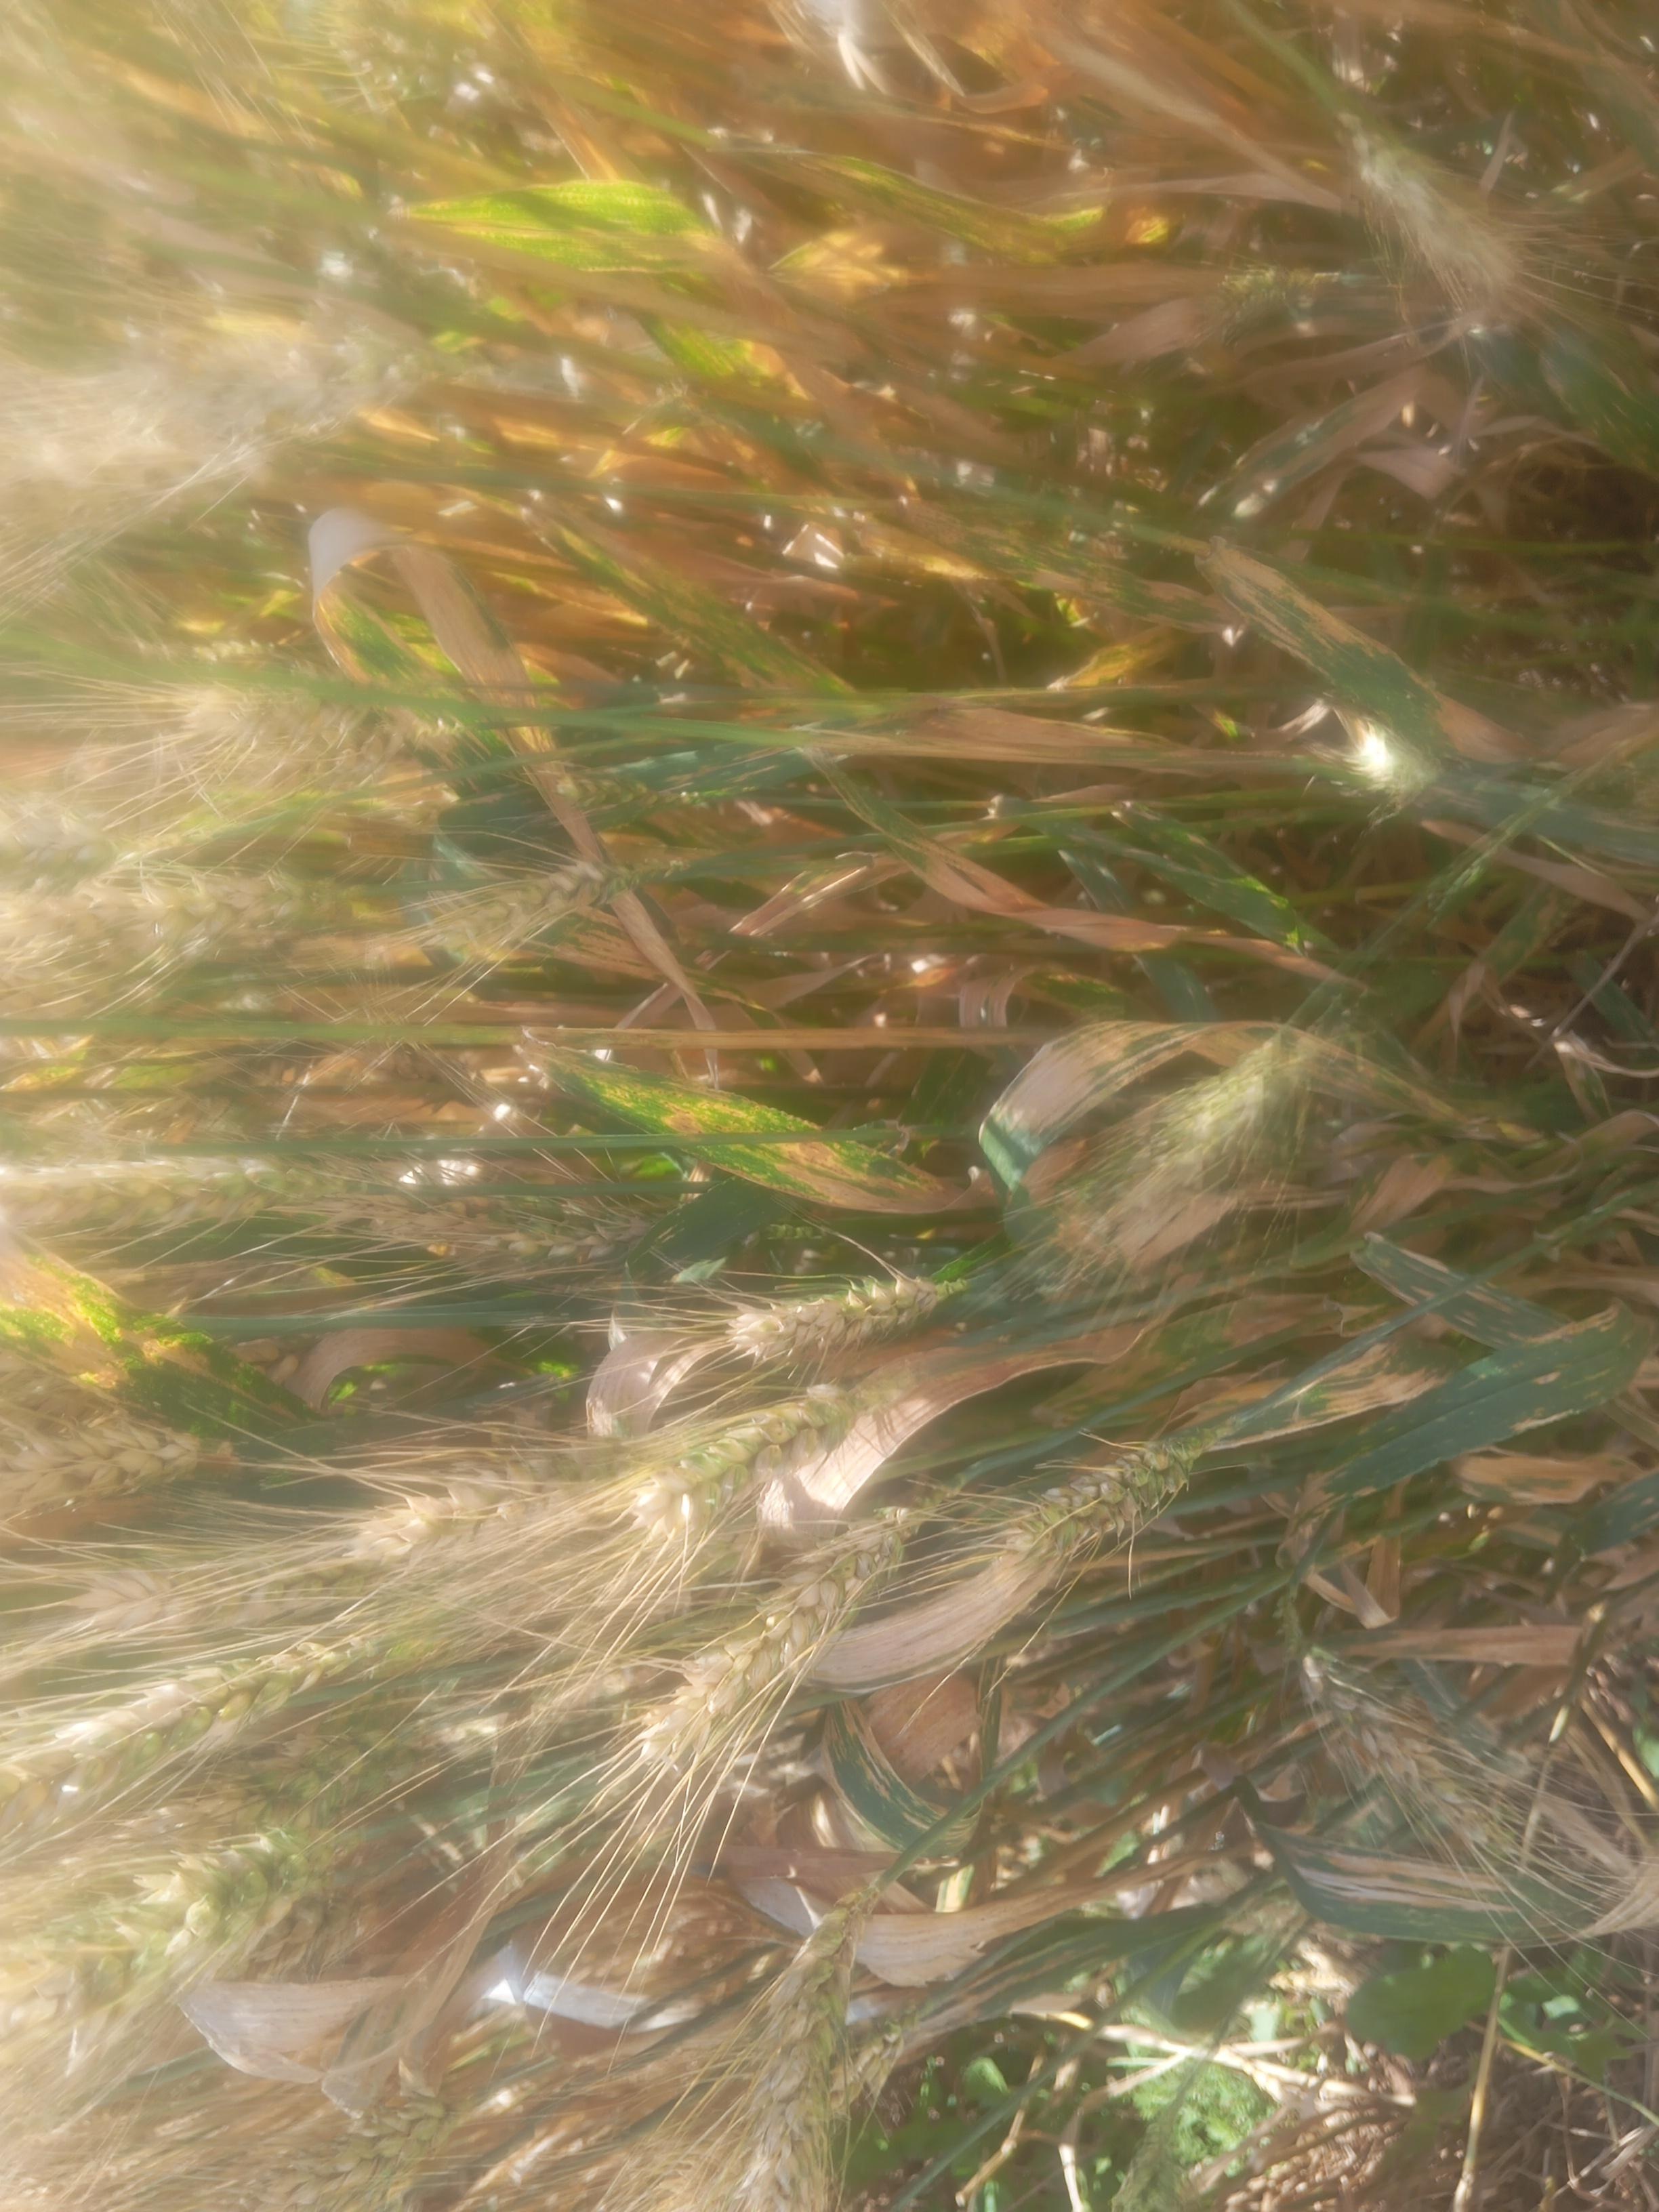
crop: wheat
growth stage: maturity
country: Kenya
